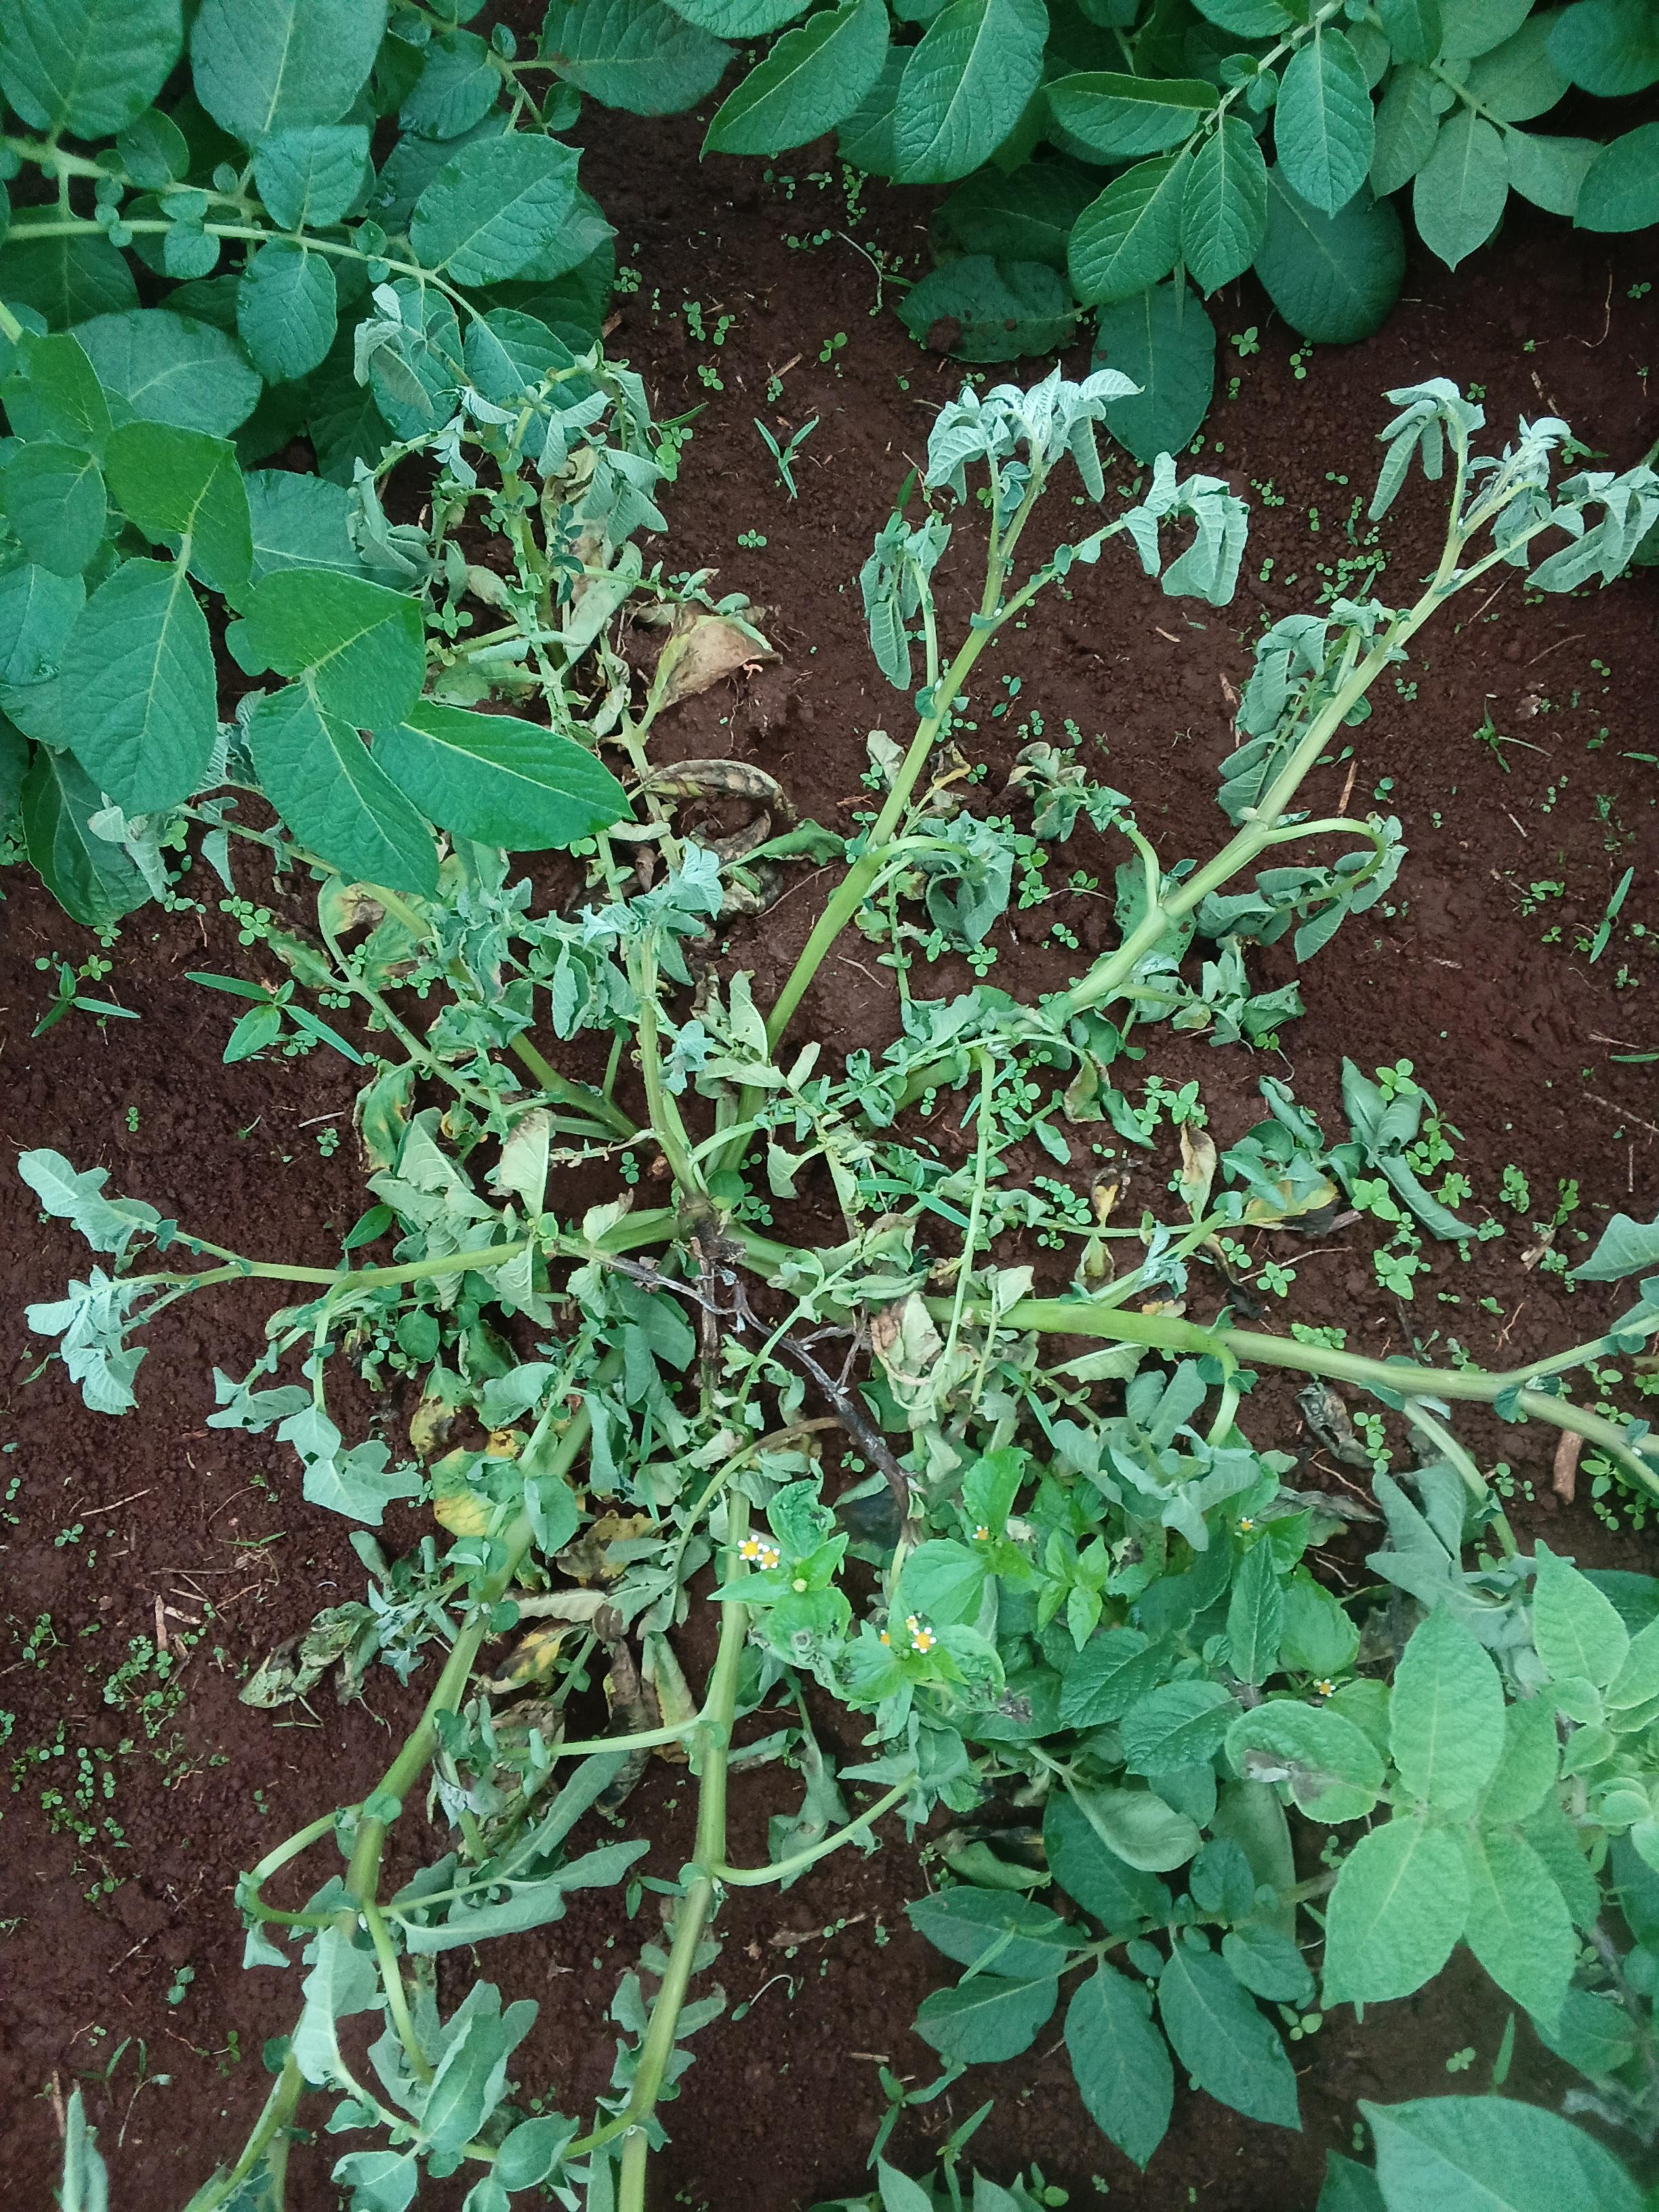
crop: potato
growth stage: flowering
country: Kenya
